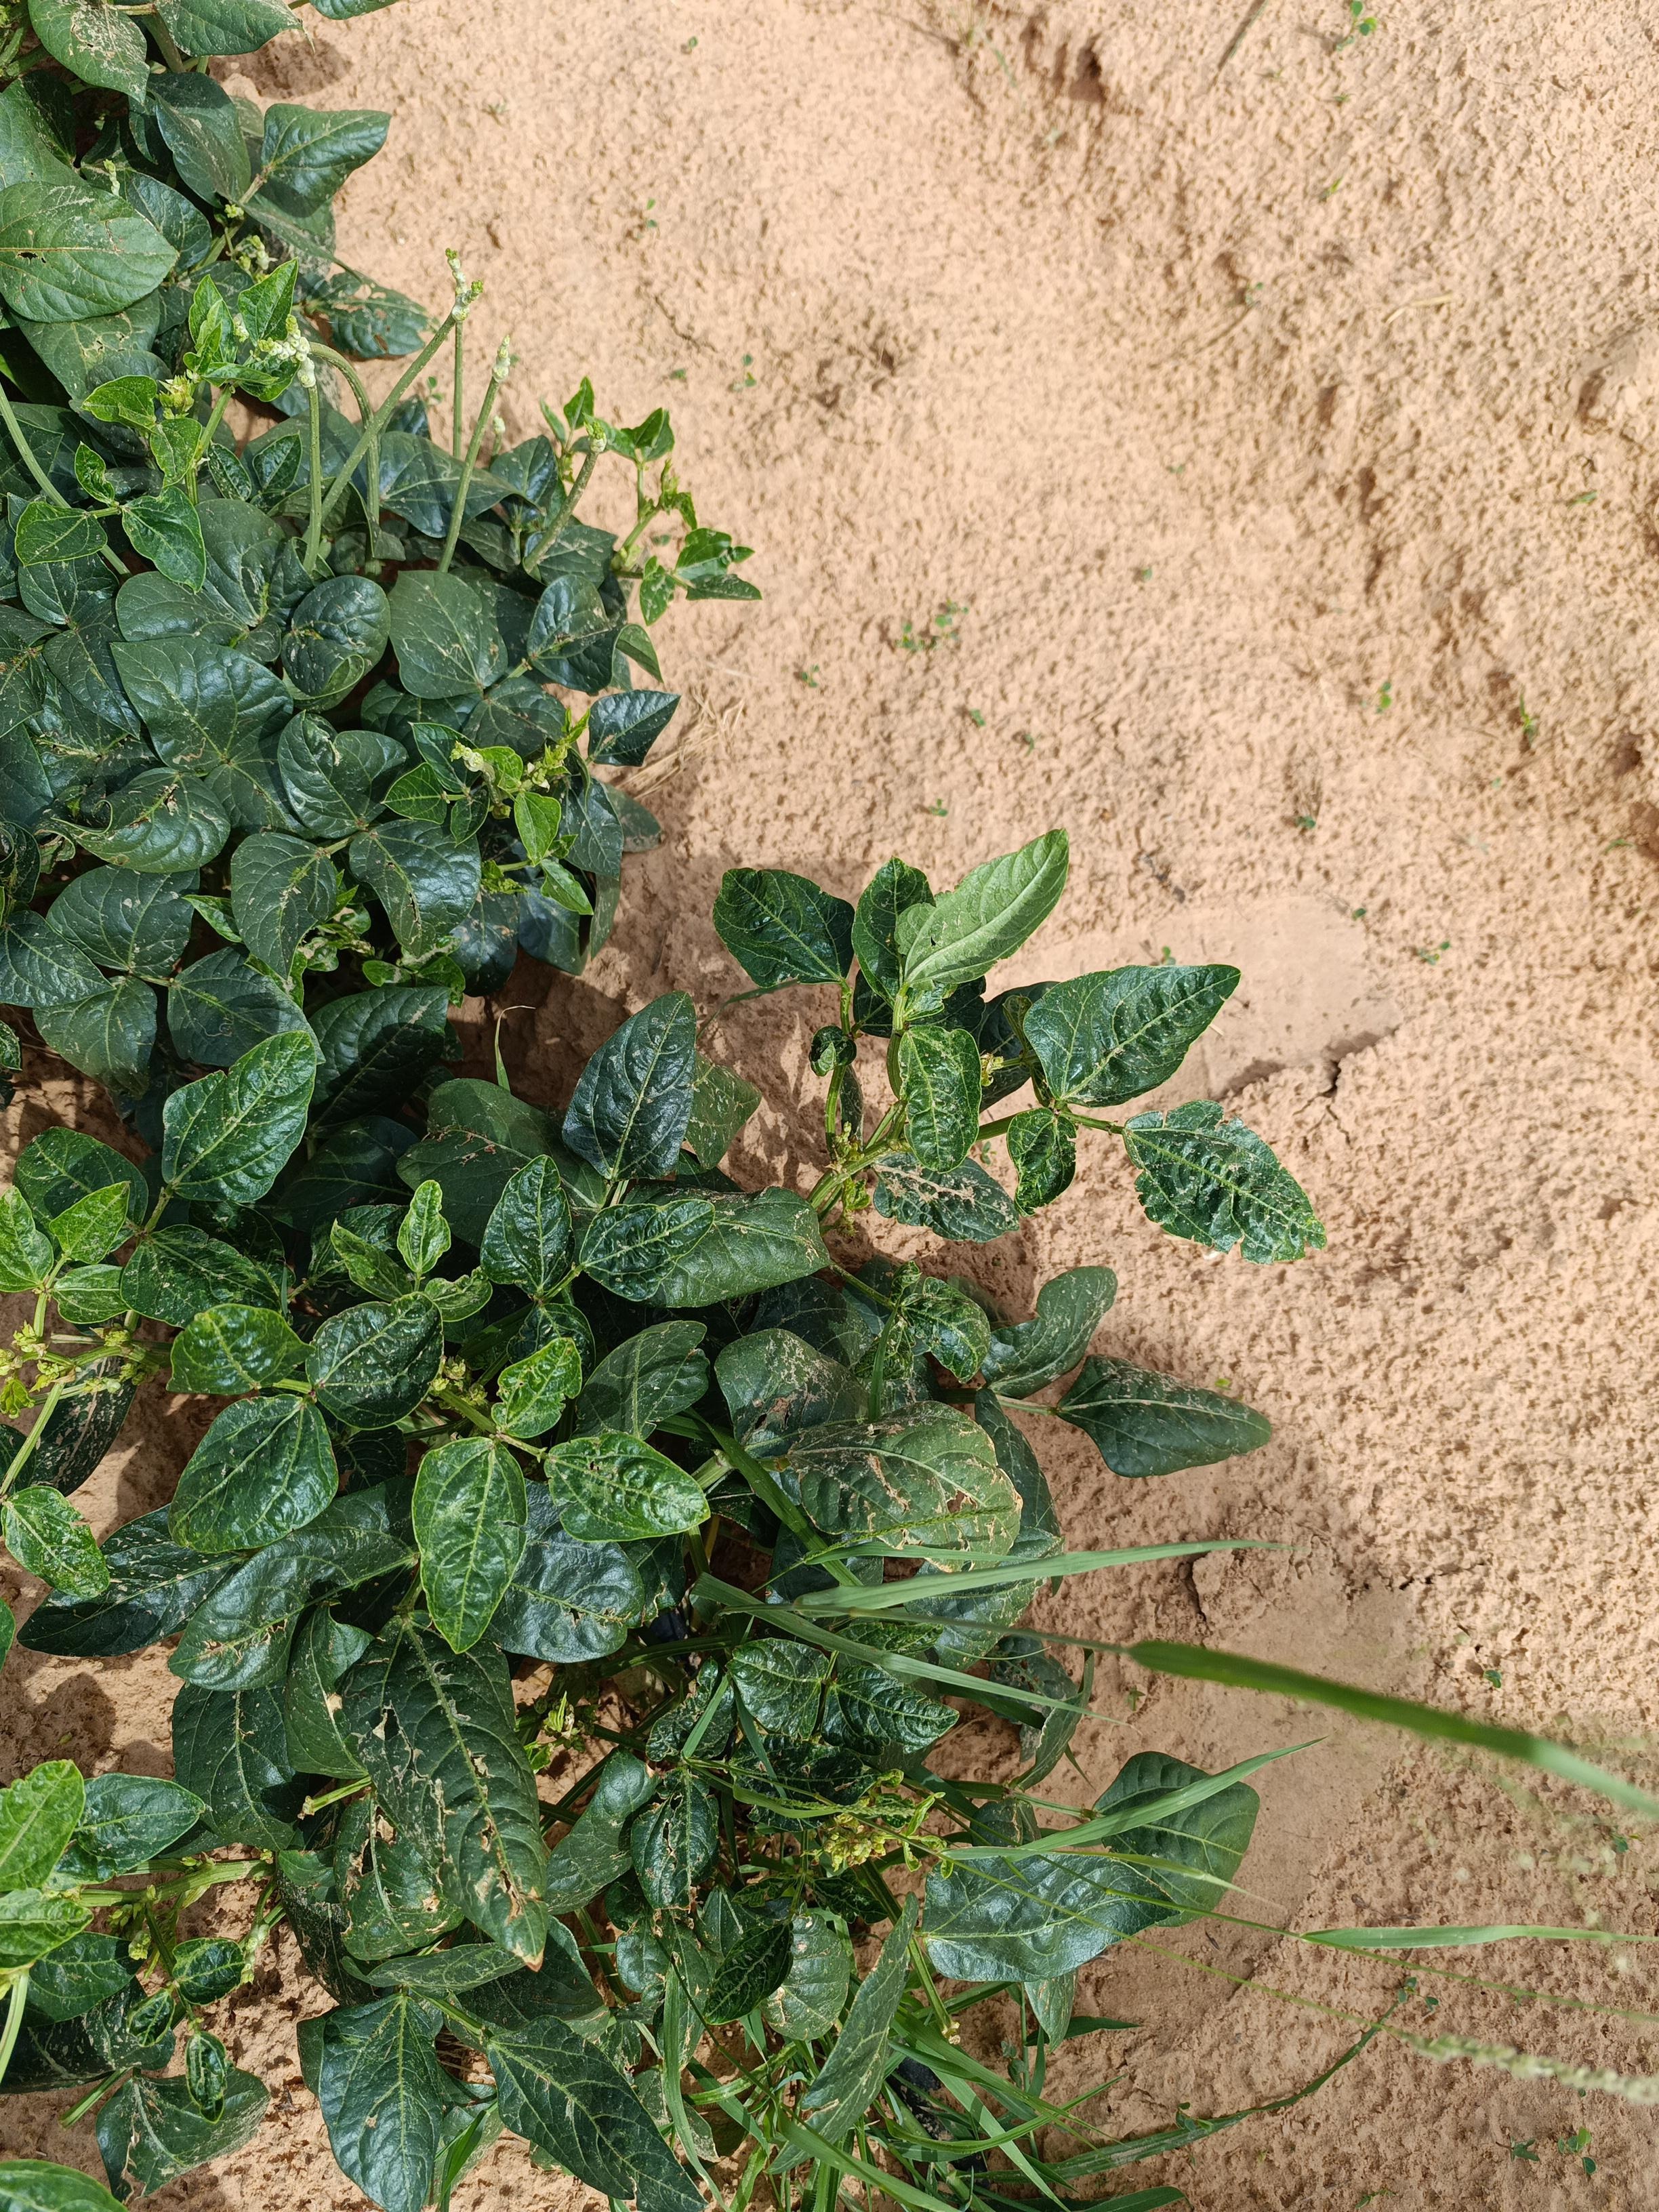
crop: cowpea
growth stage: development pod
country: Nigeria
